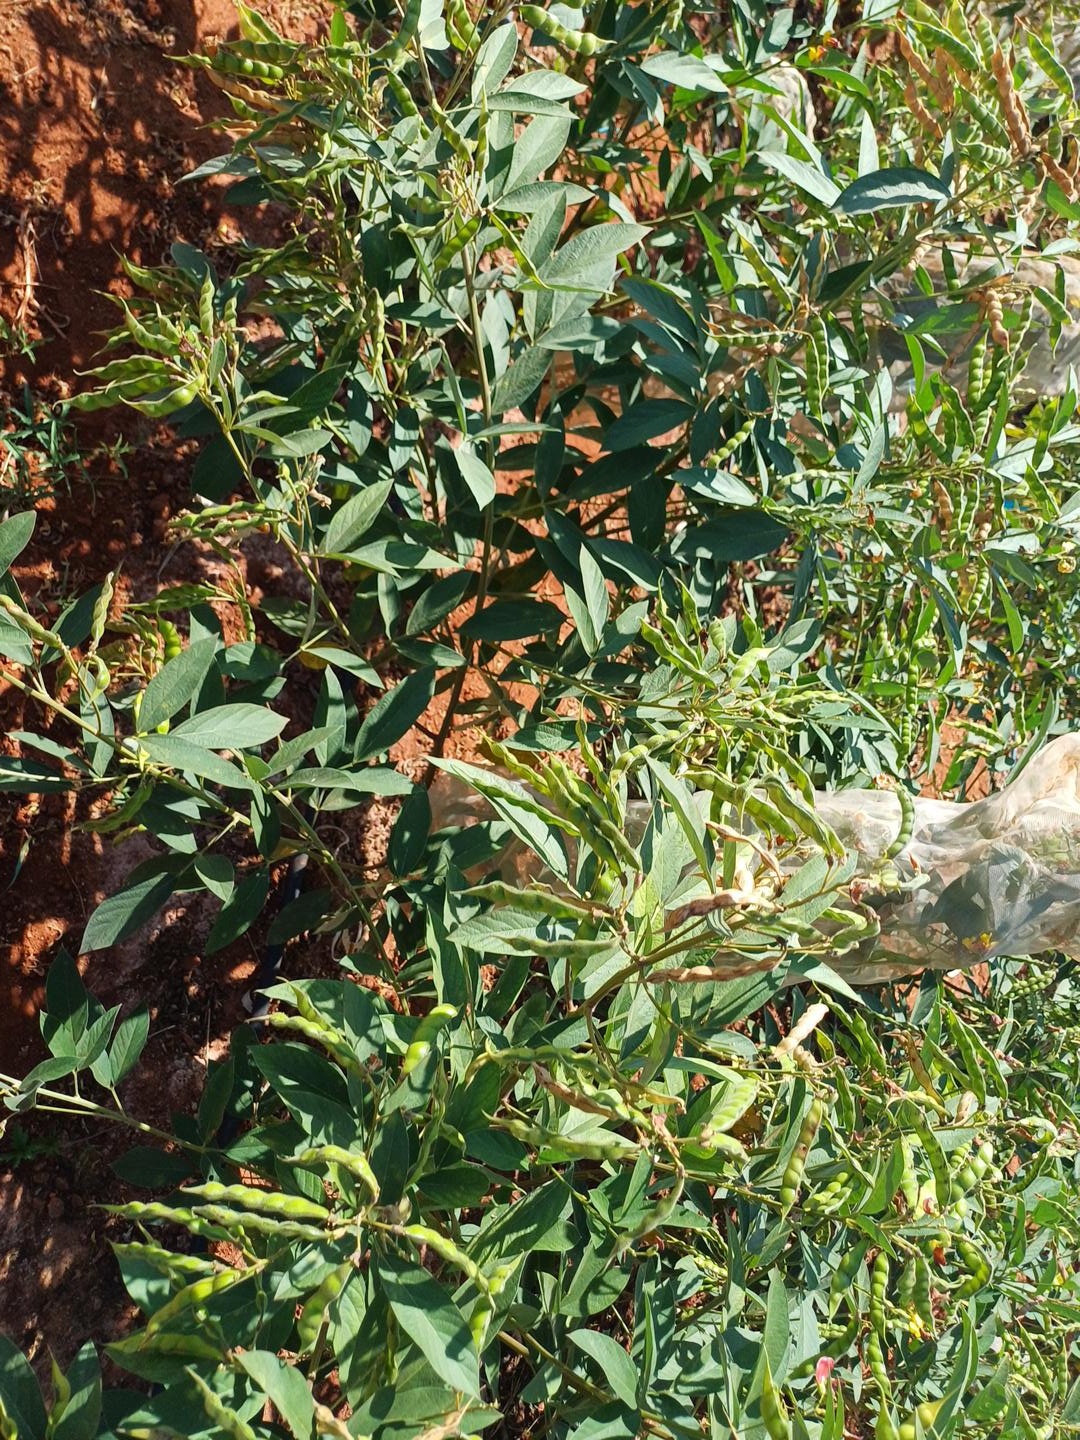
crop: pigeonpea
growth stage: development pod
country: Kenya
